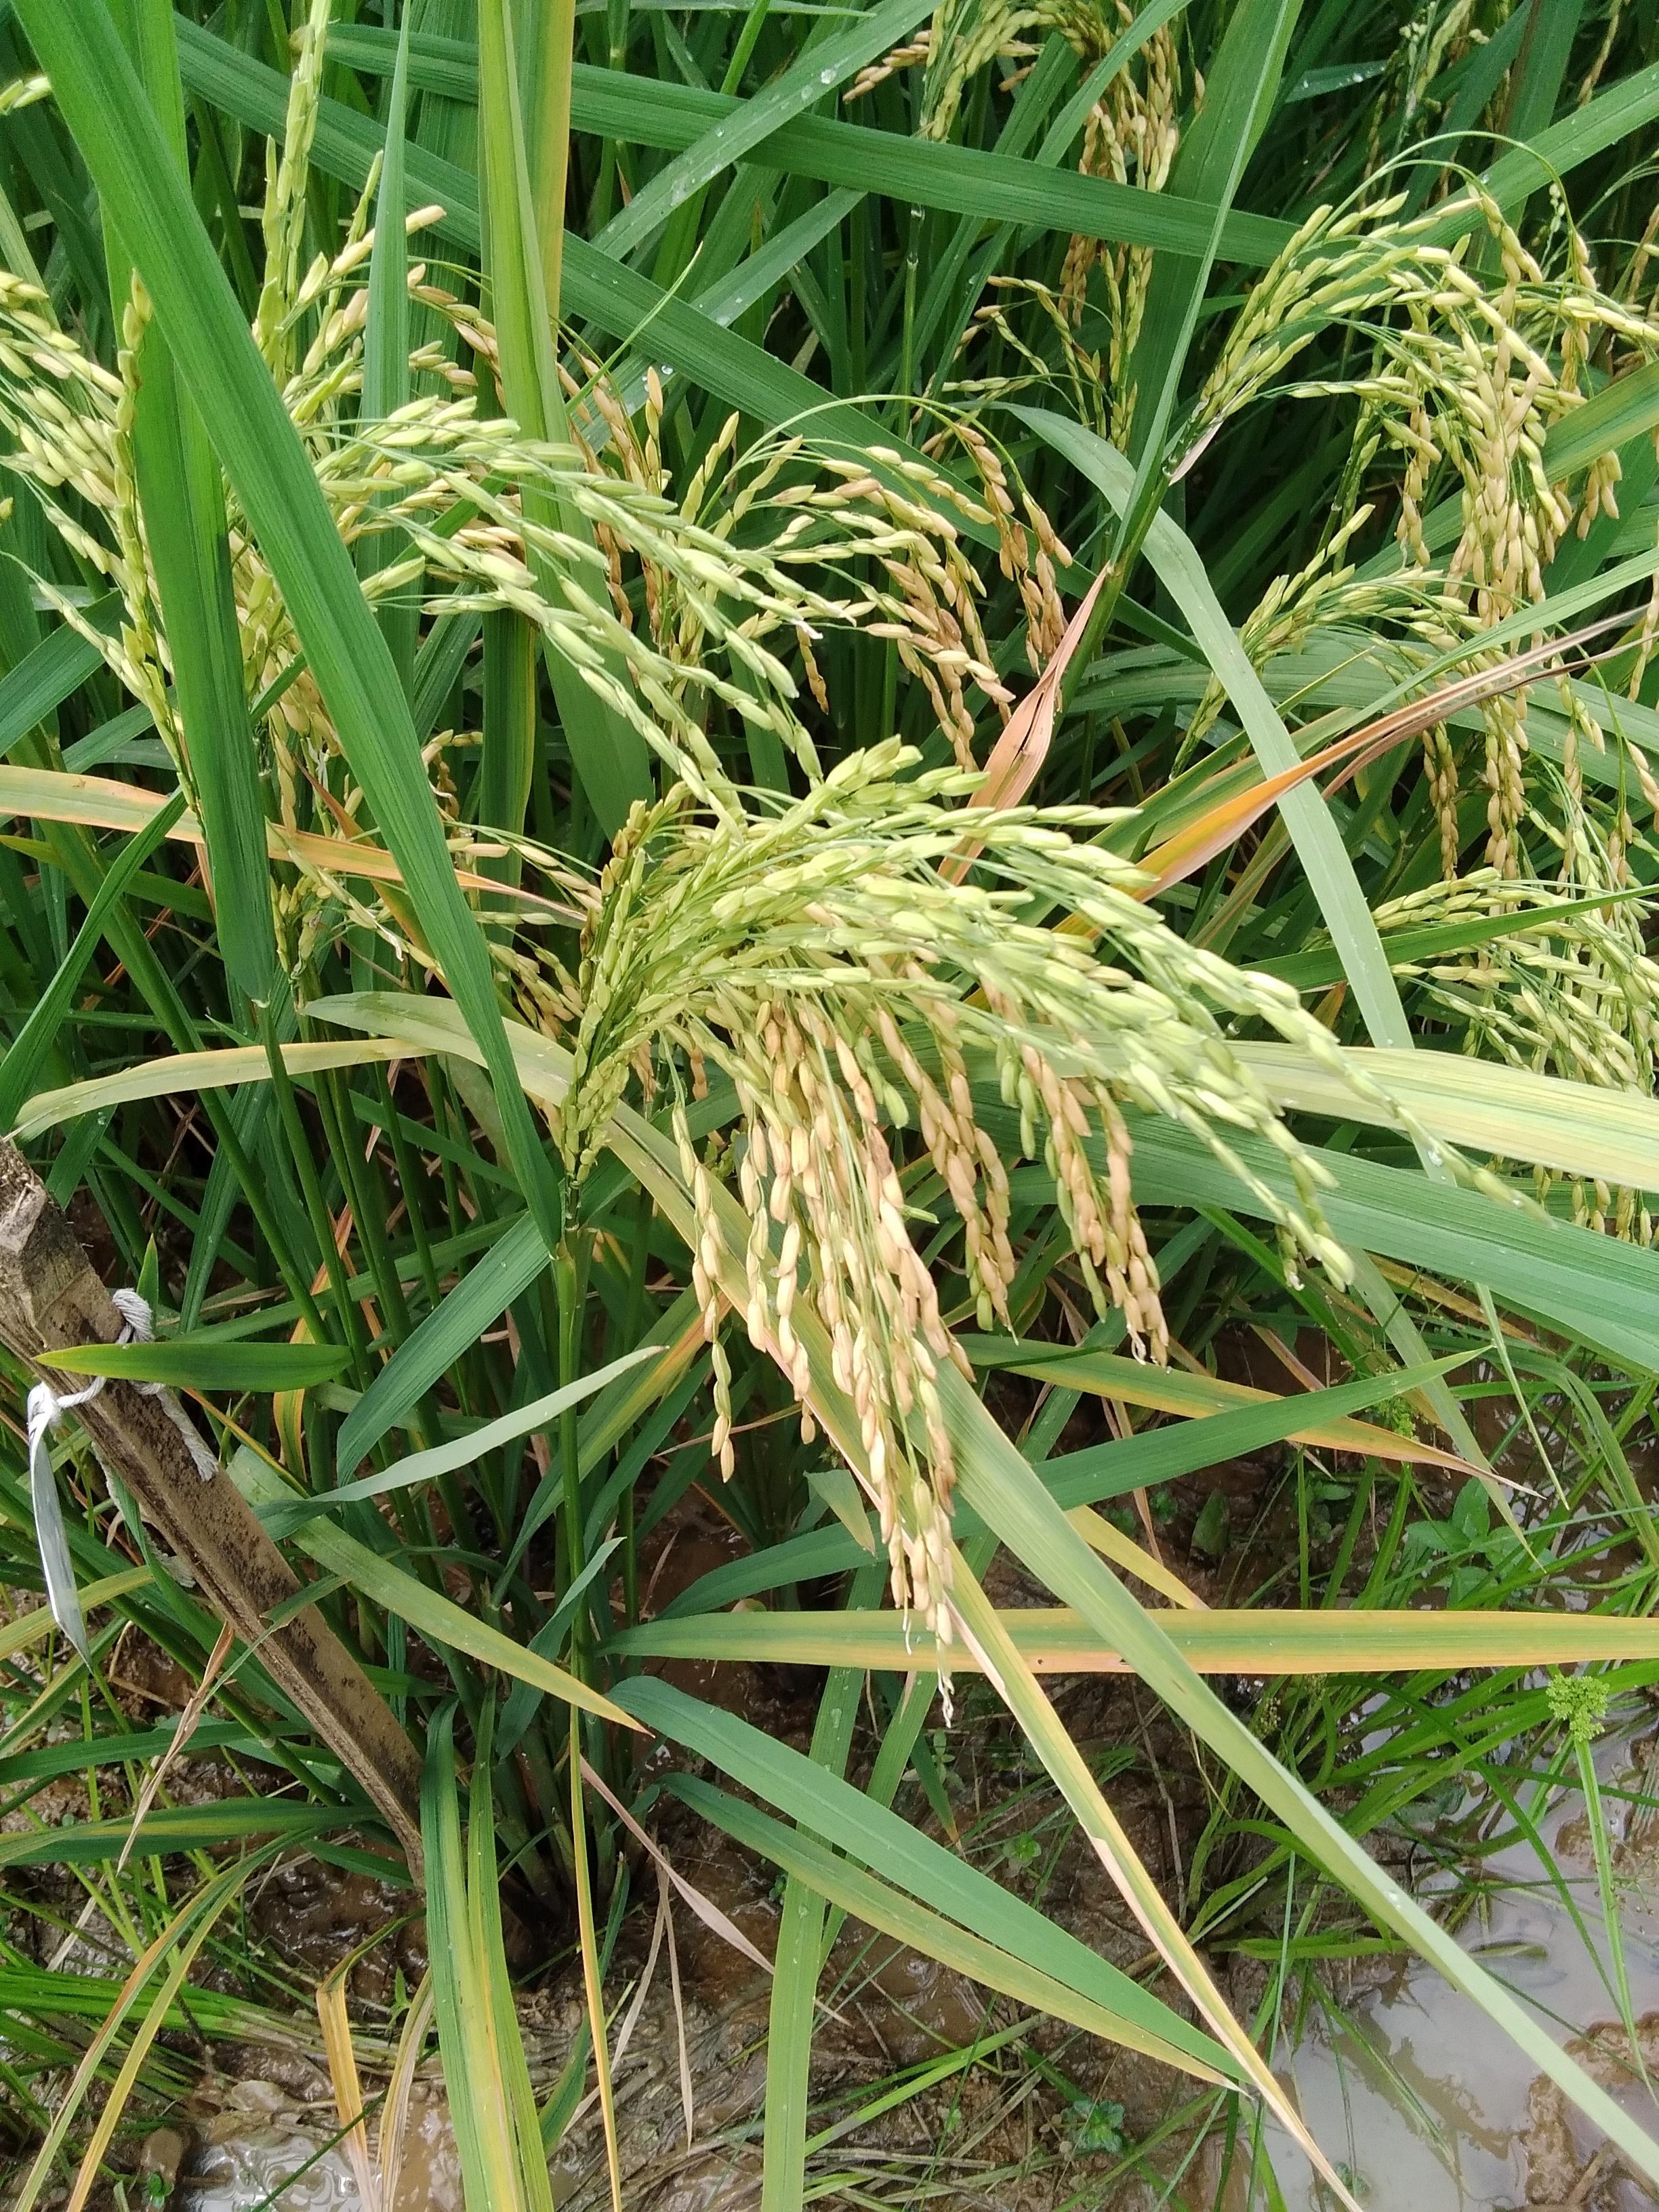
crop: rice
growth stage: ripening
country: Nigeria
